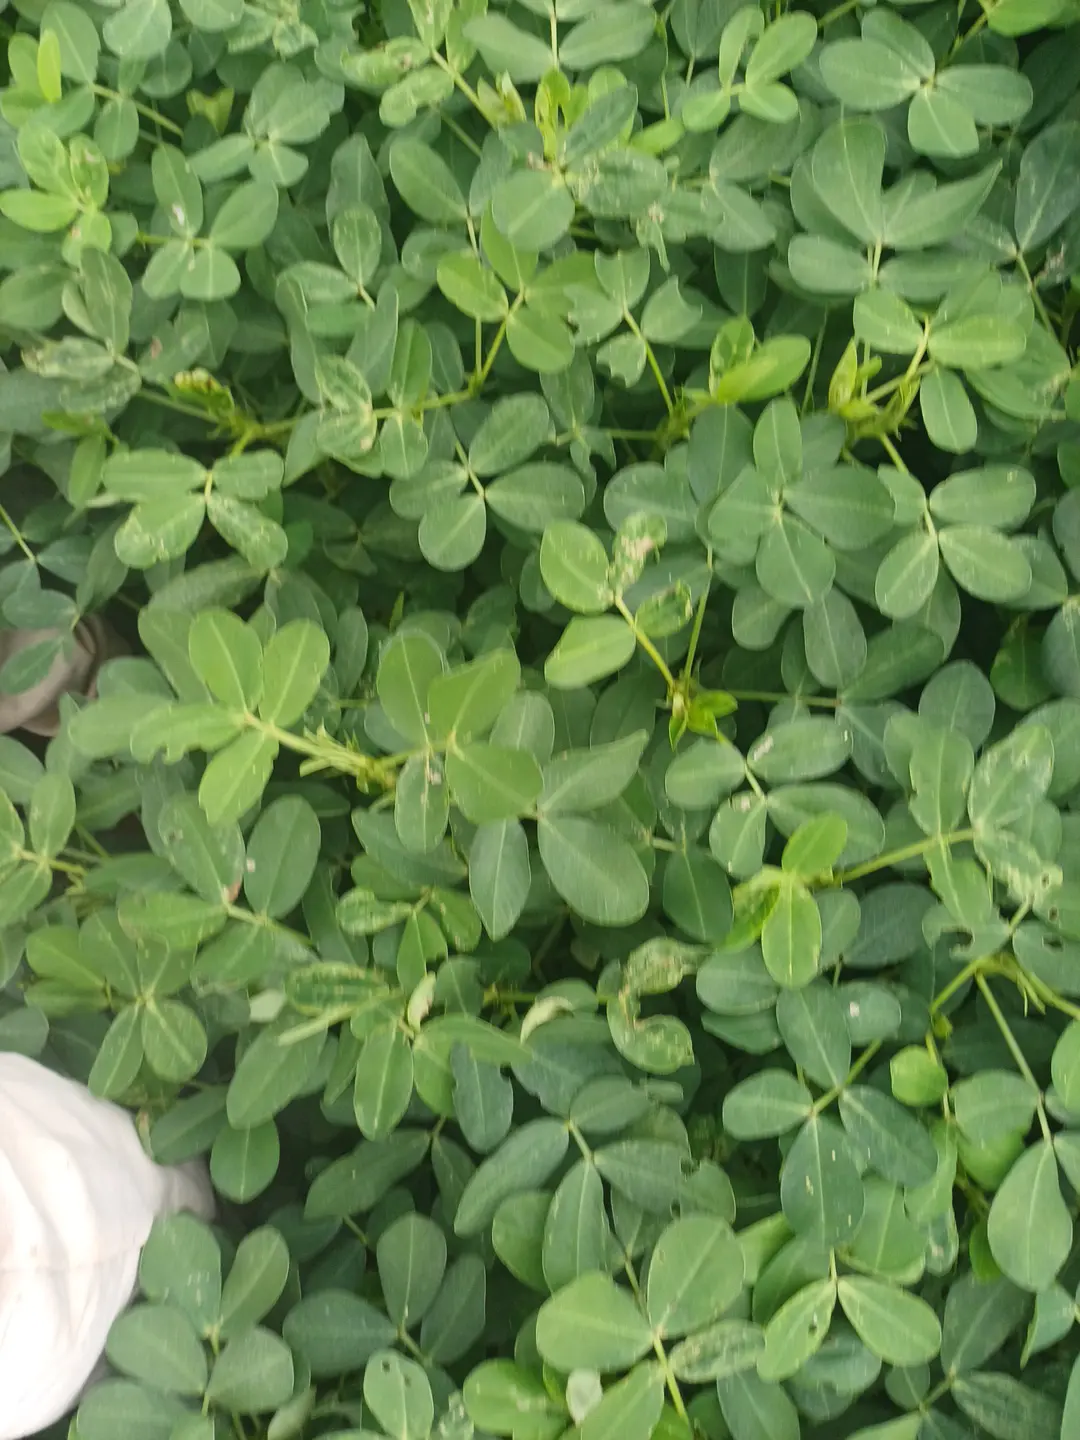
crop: groundnut
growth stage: pegging
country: Kenya
